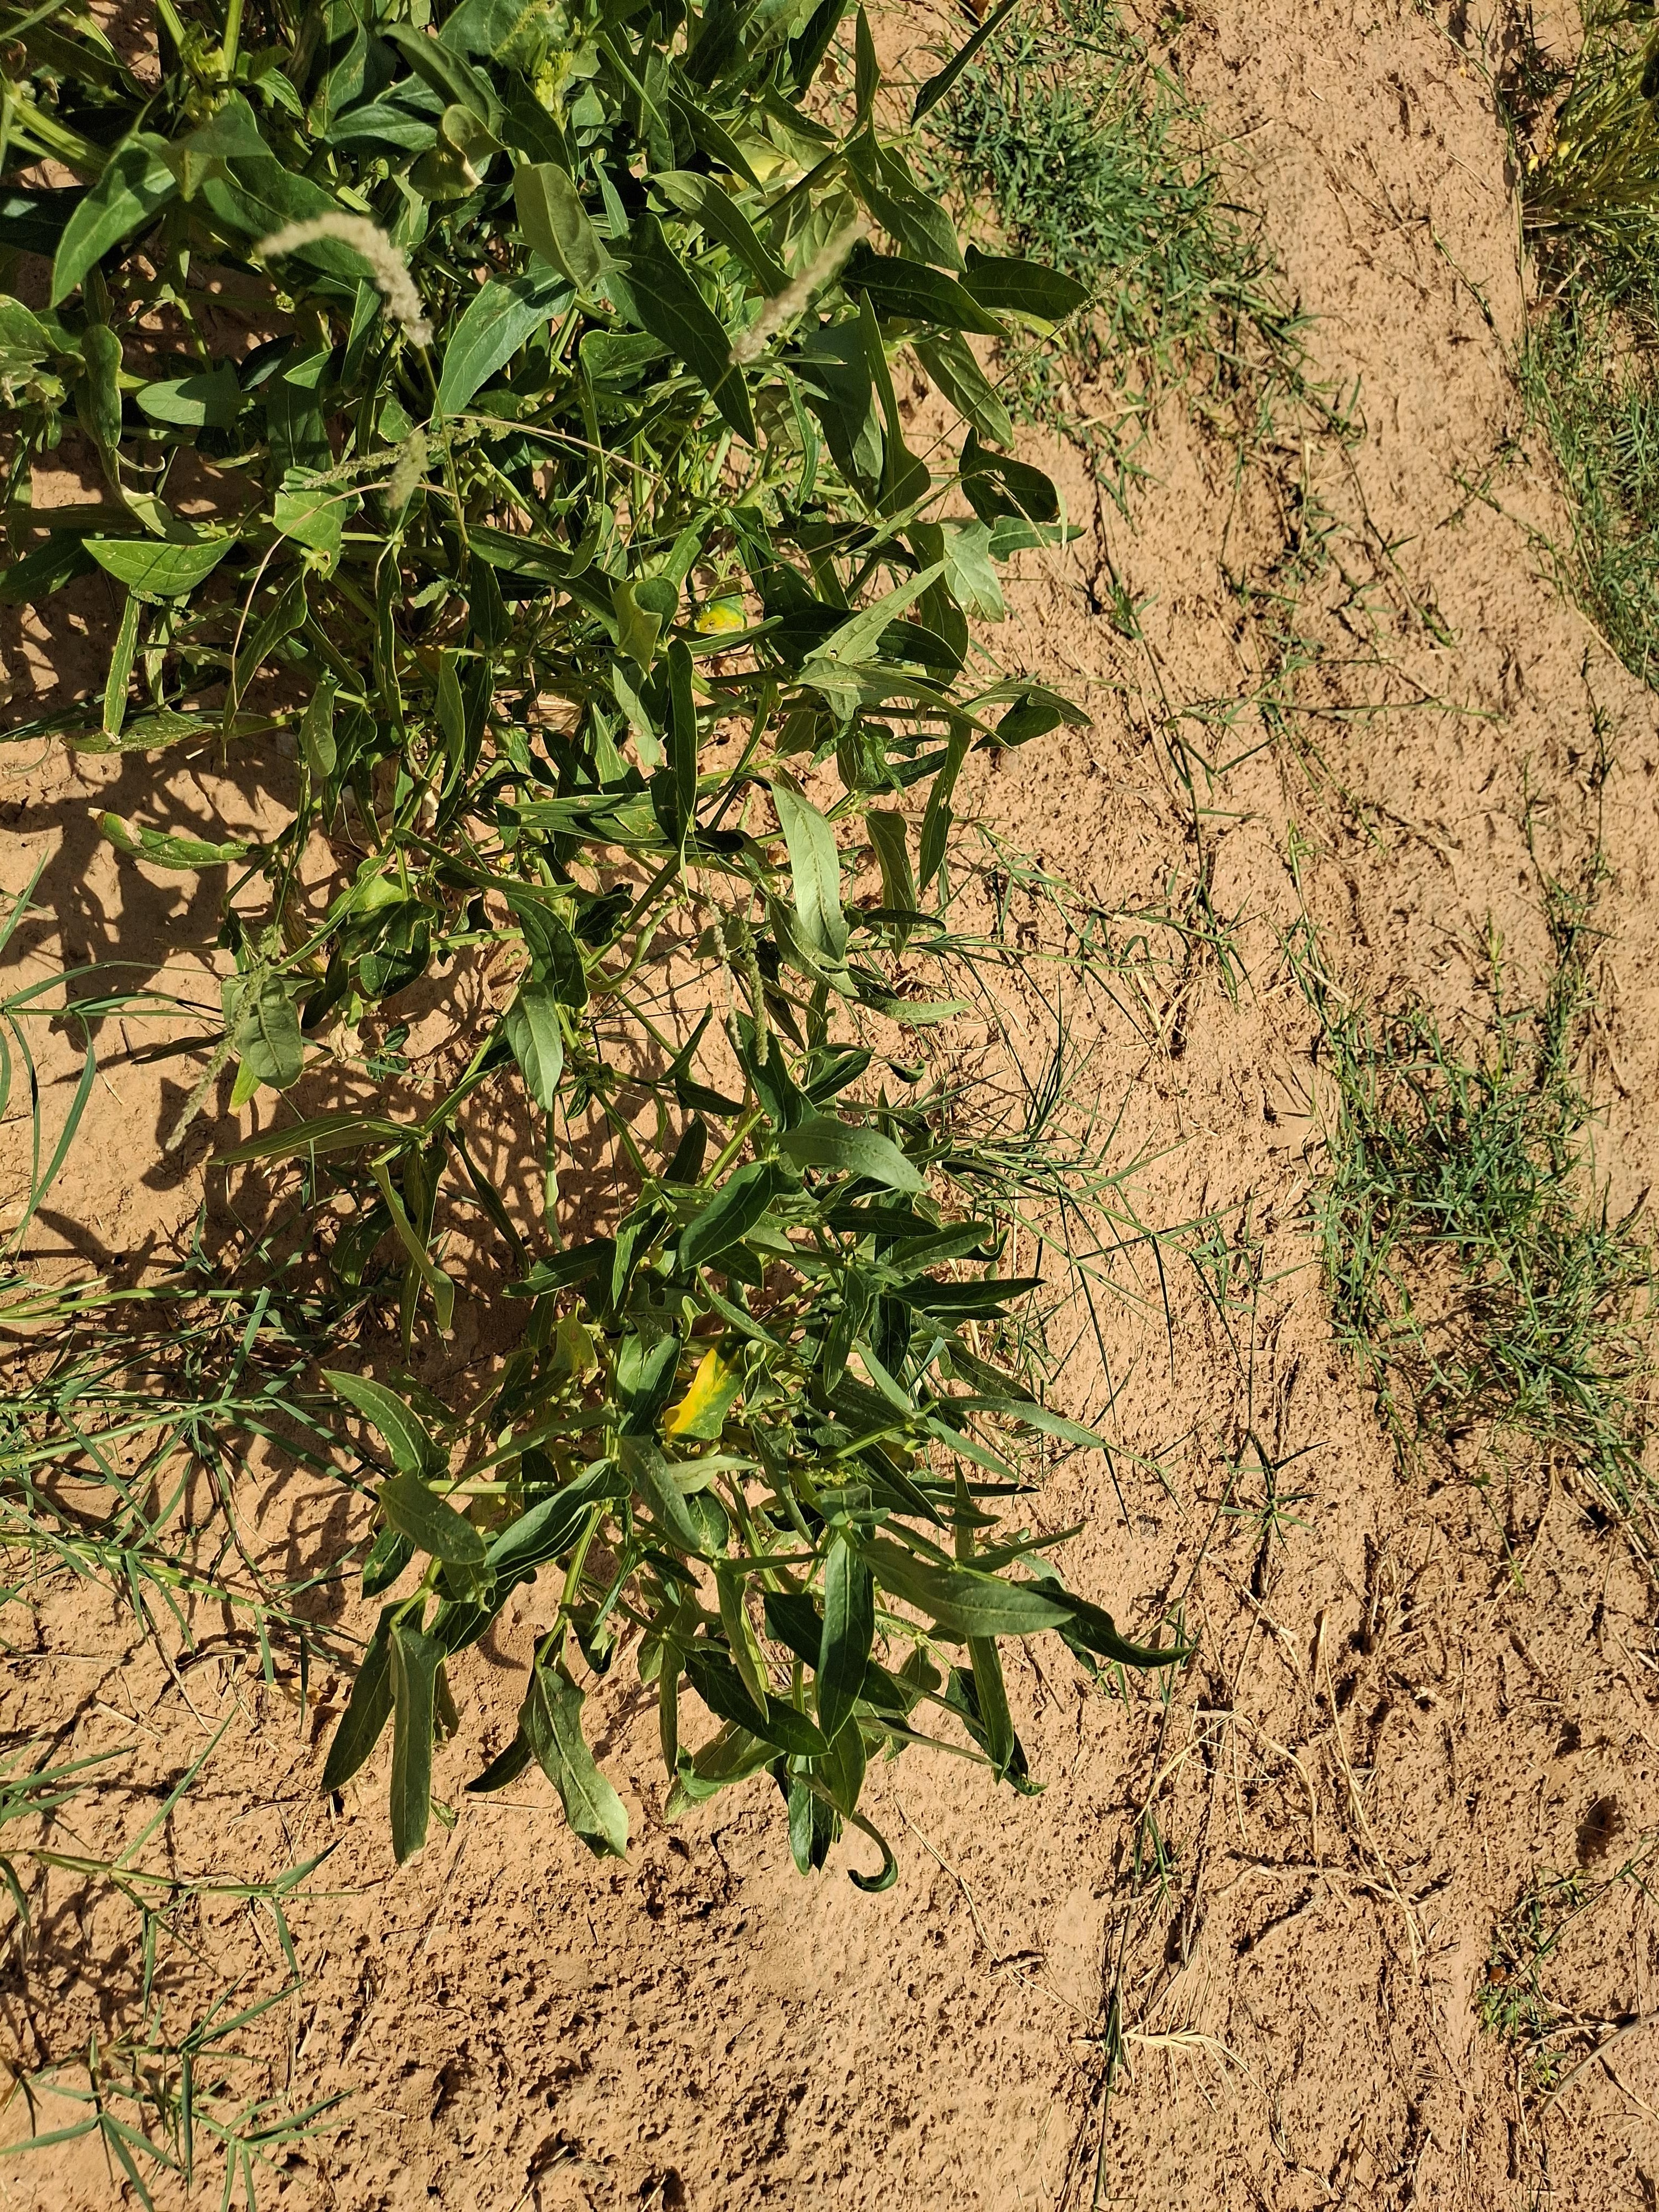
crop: cowpea
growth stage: harvest maturity
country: Nigeria
